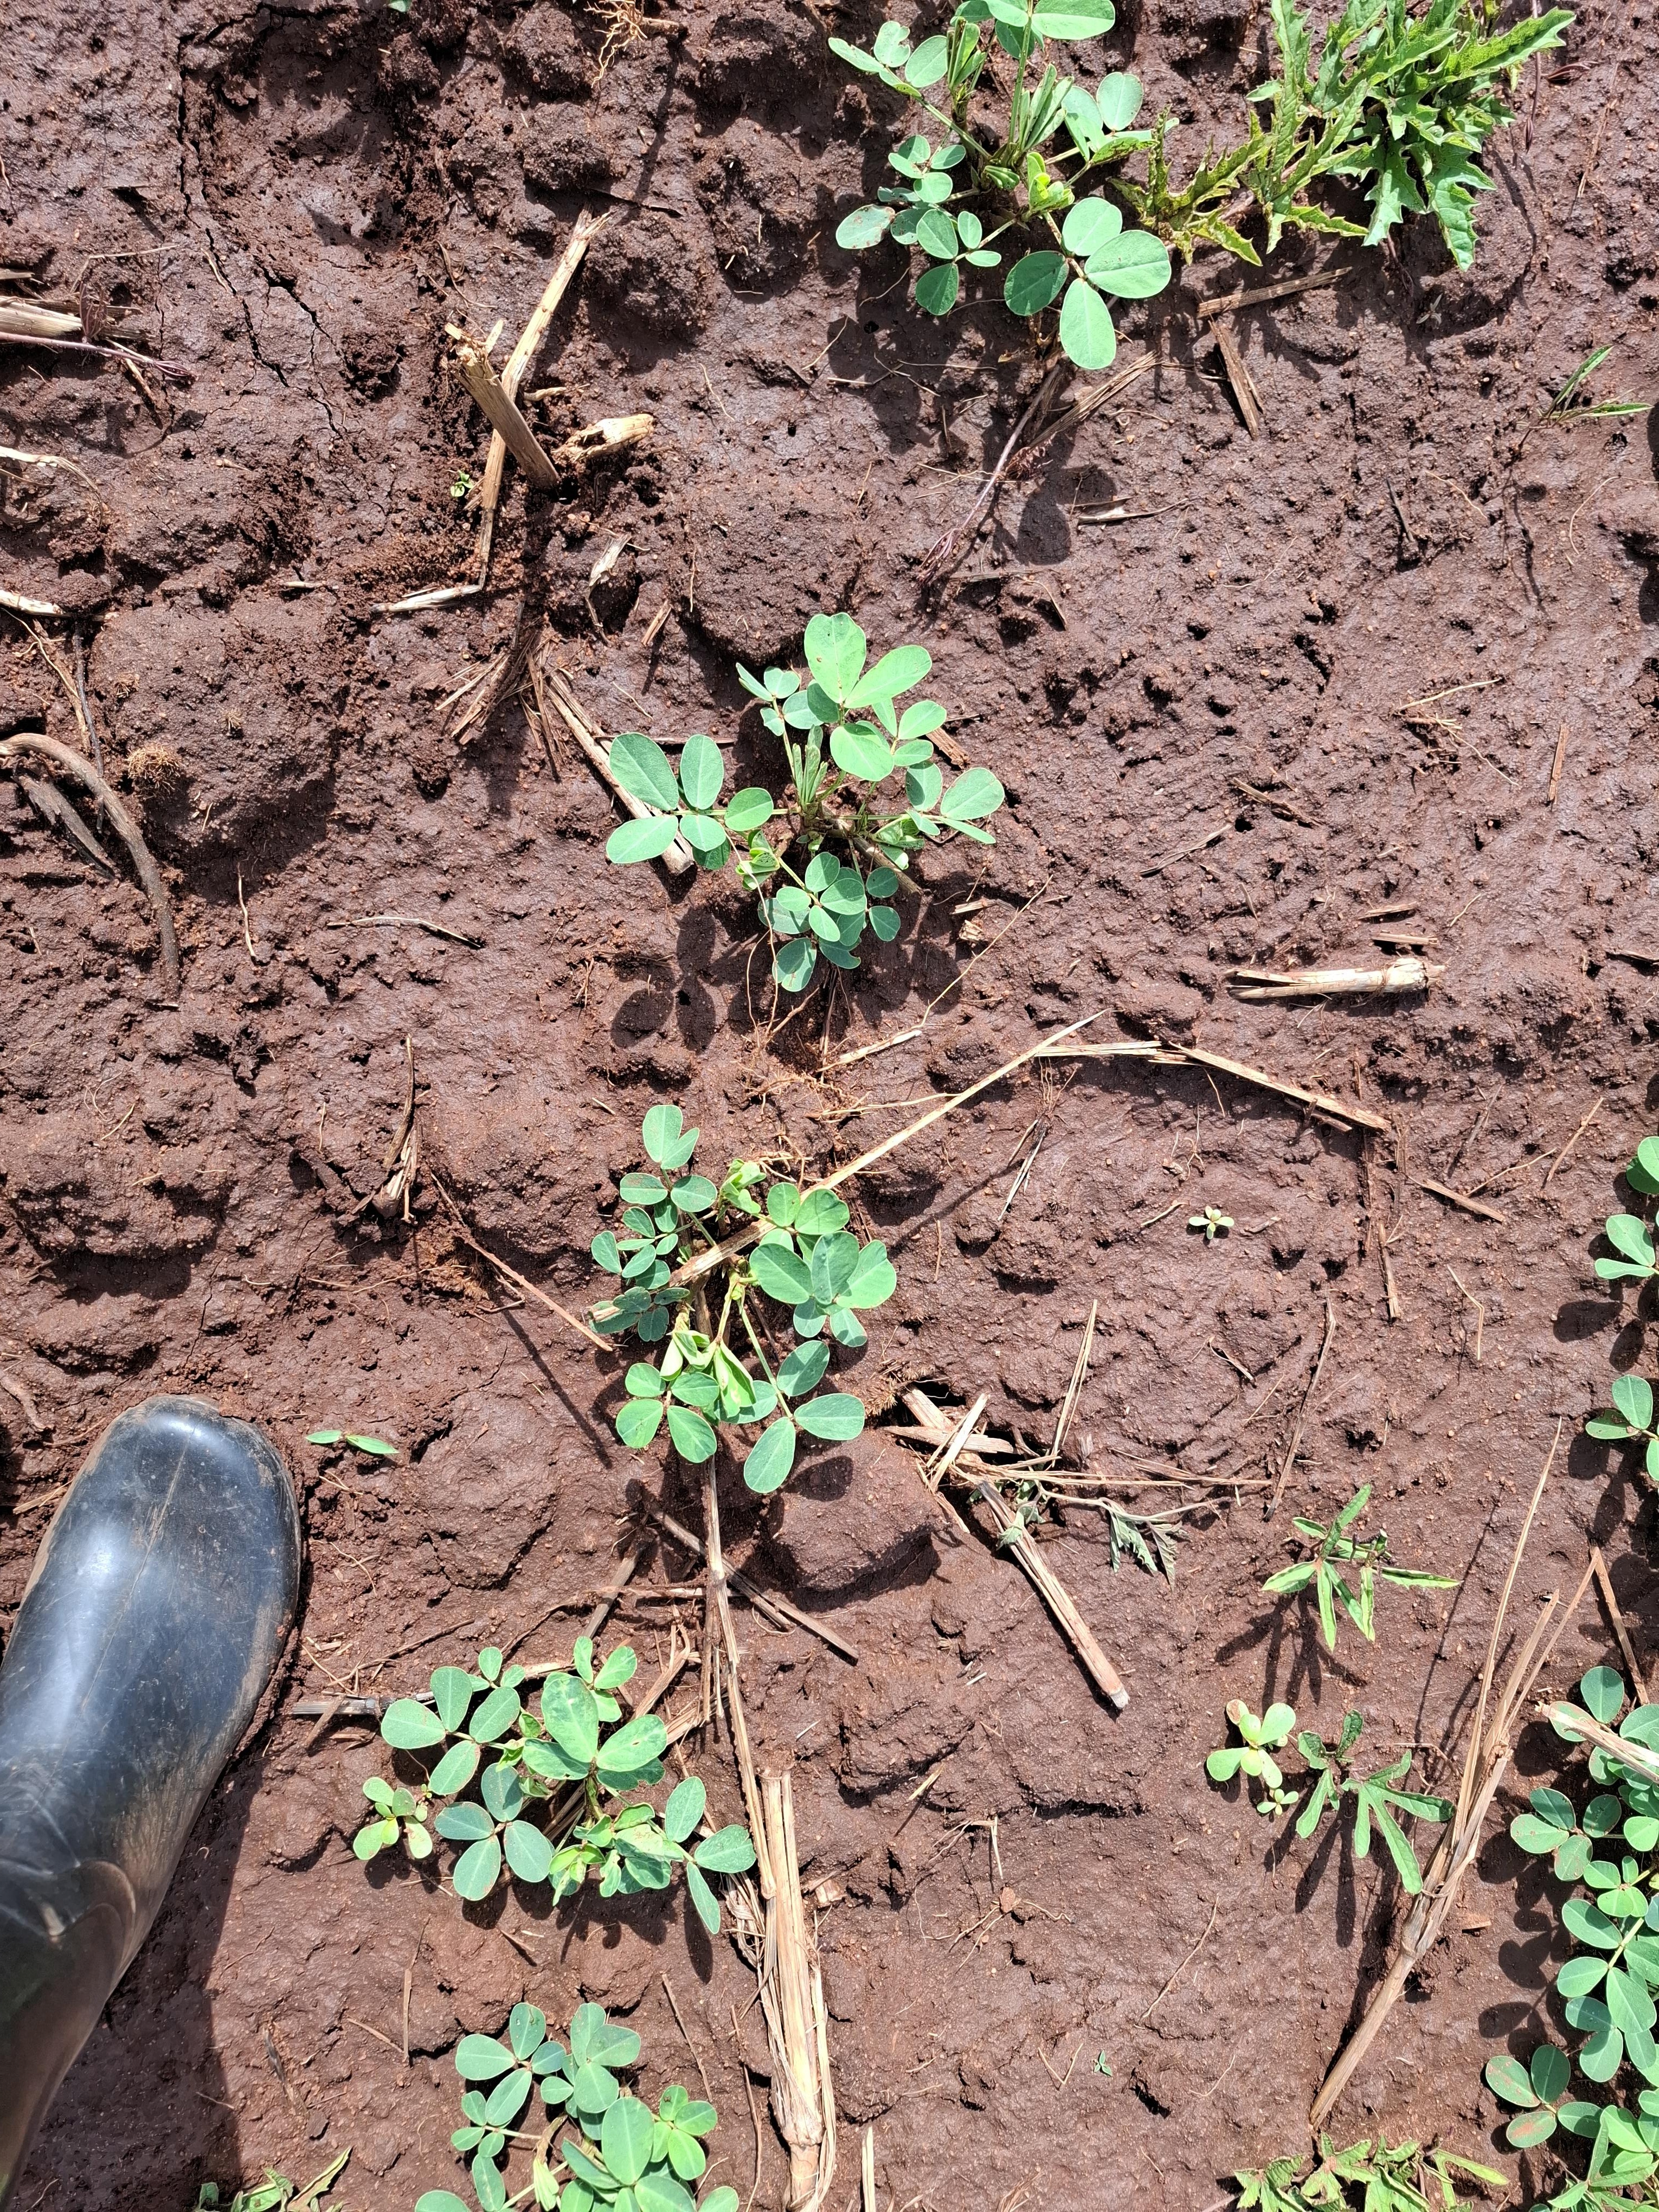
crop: groundnut
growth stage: vegetative
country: Kenya
